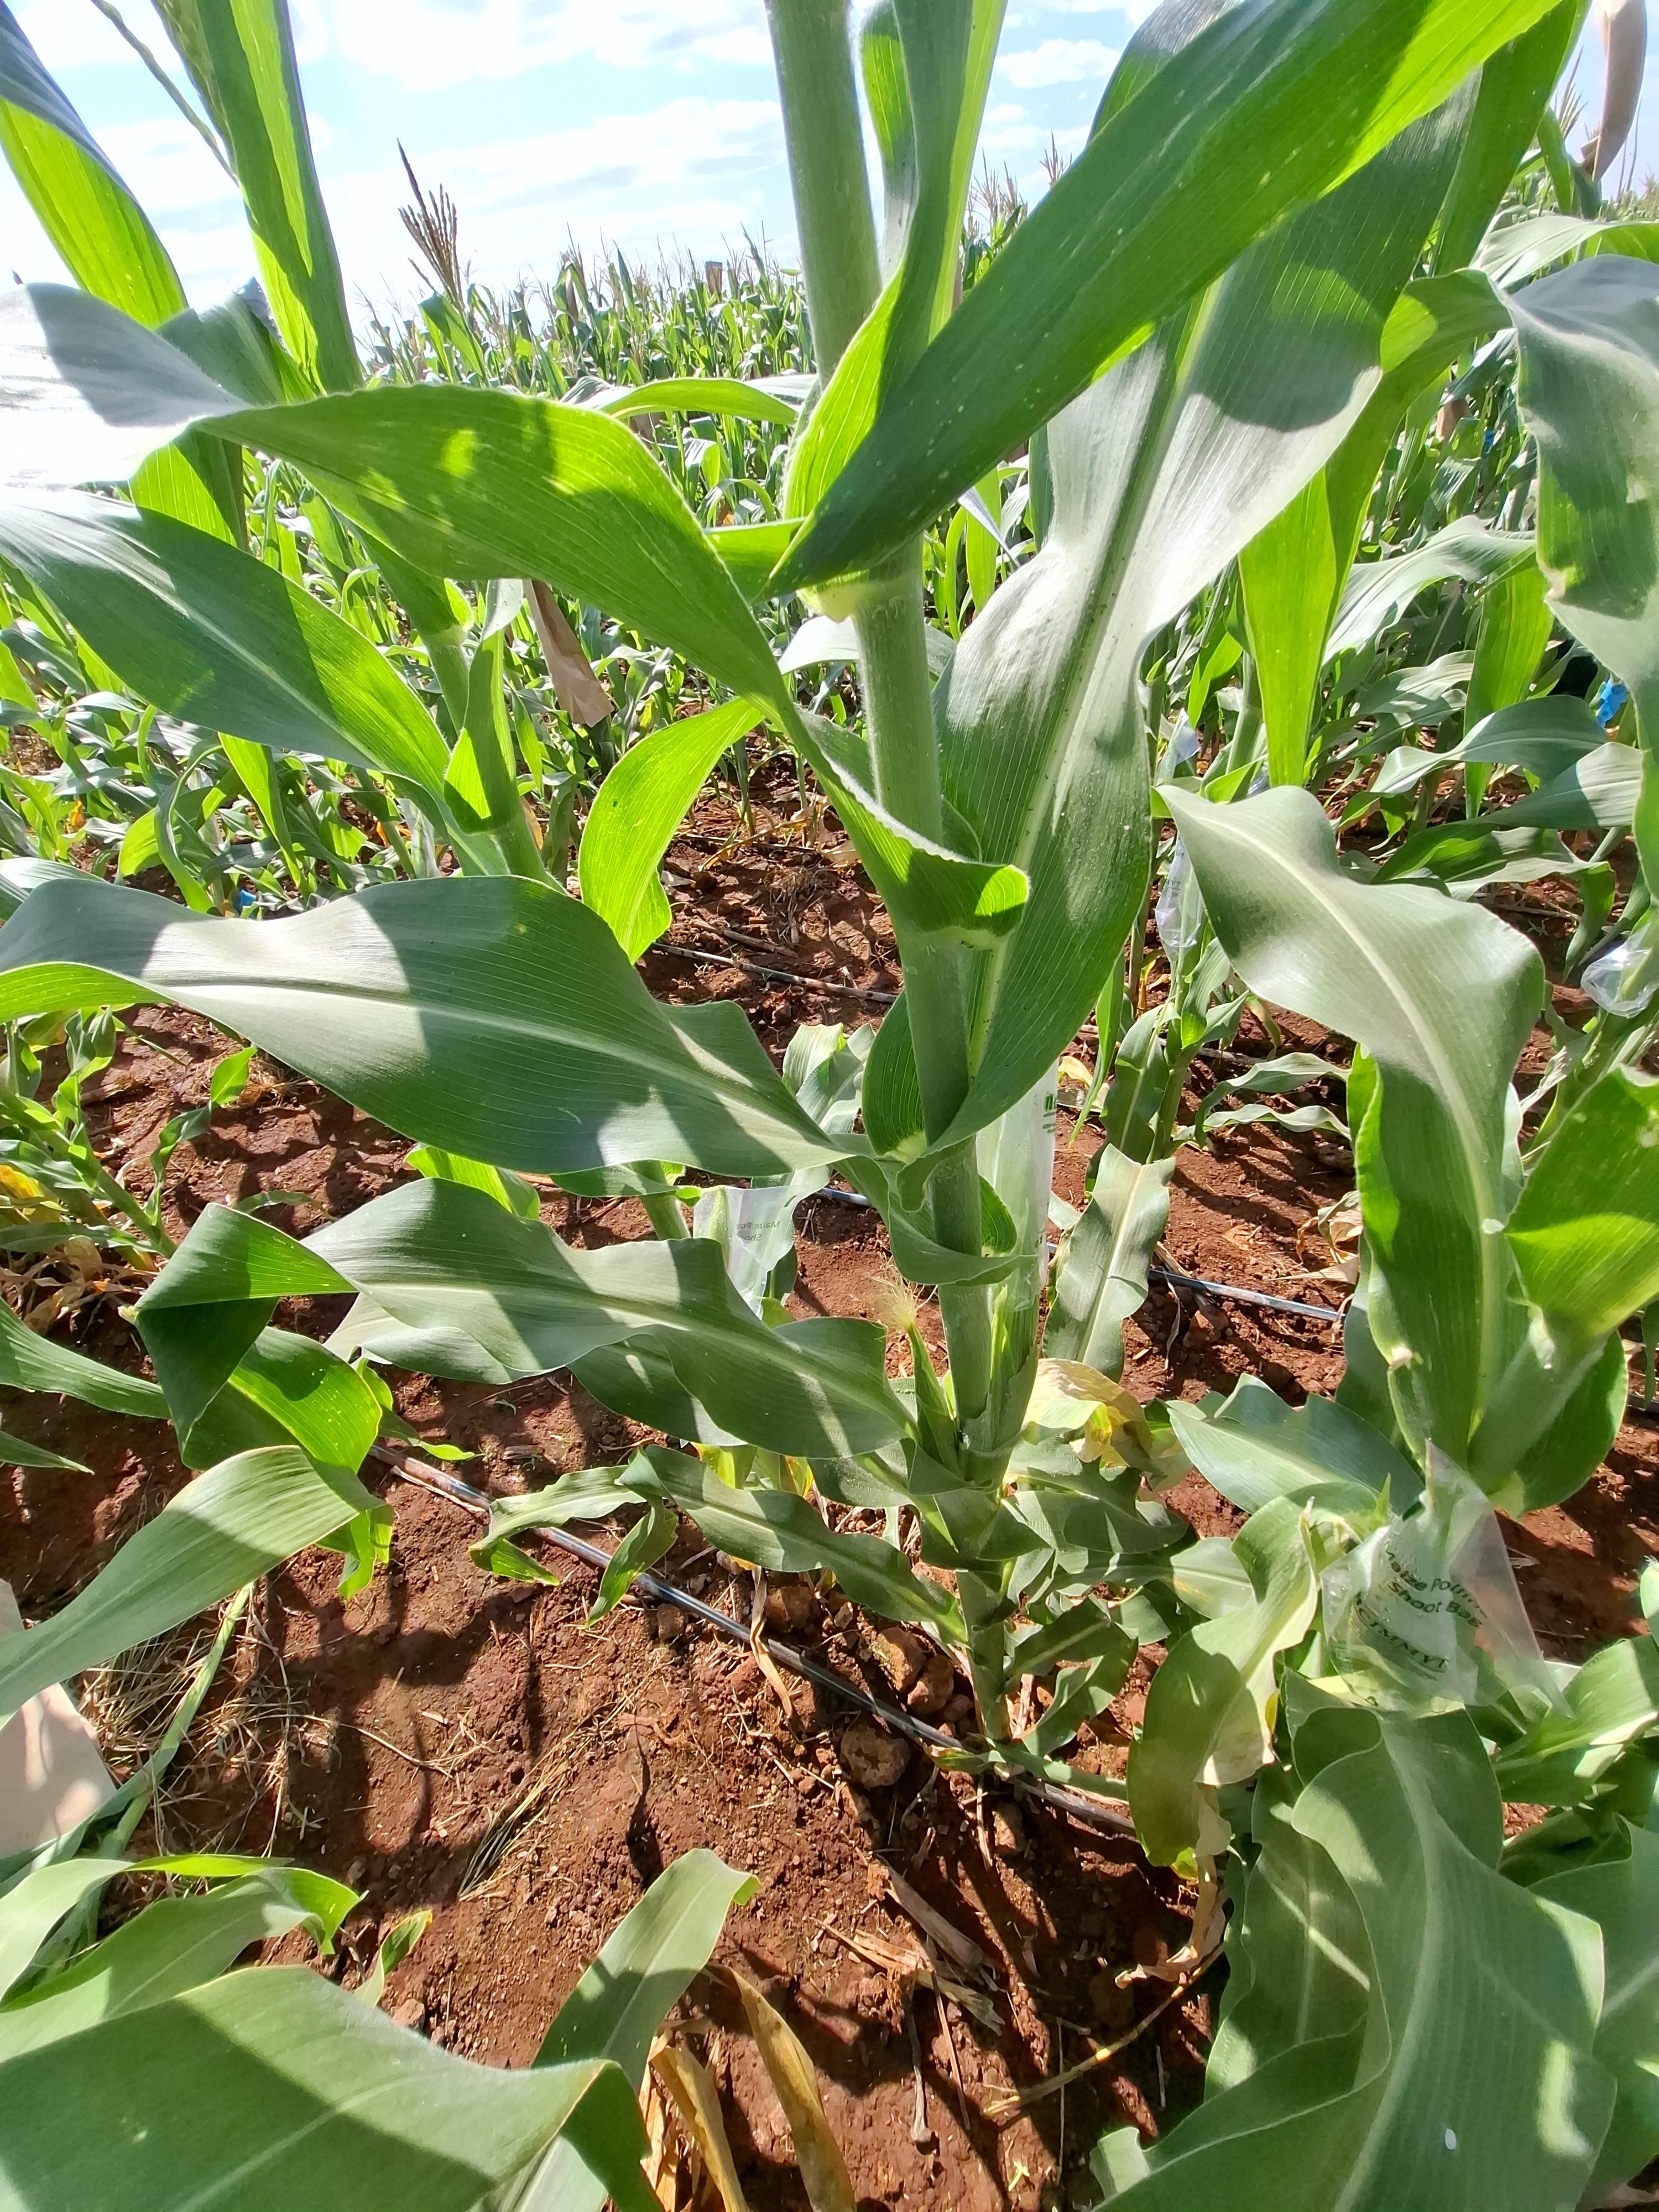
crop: maize
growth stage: flowering
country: Kenya
